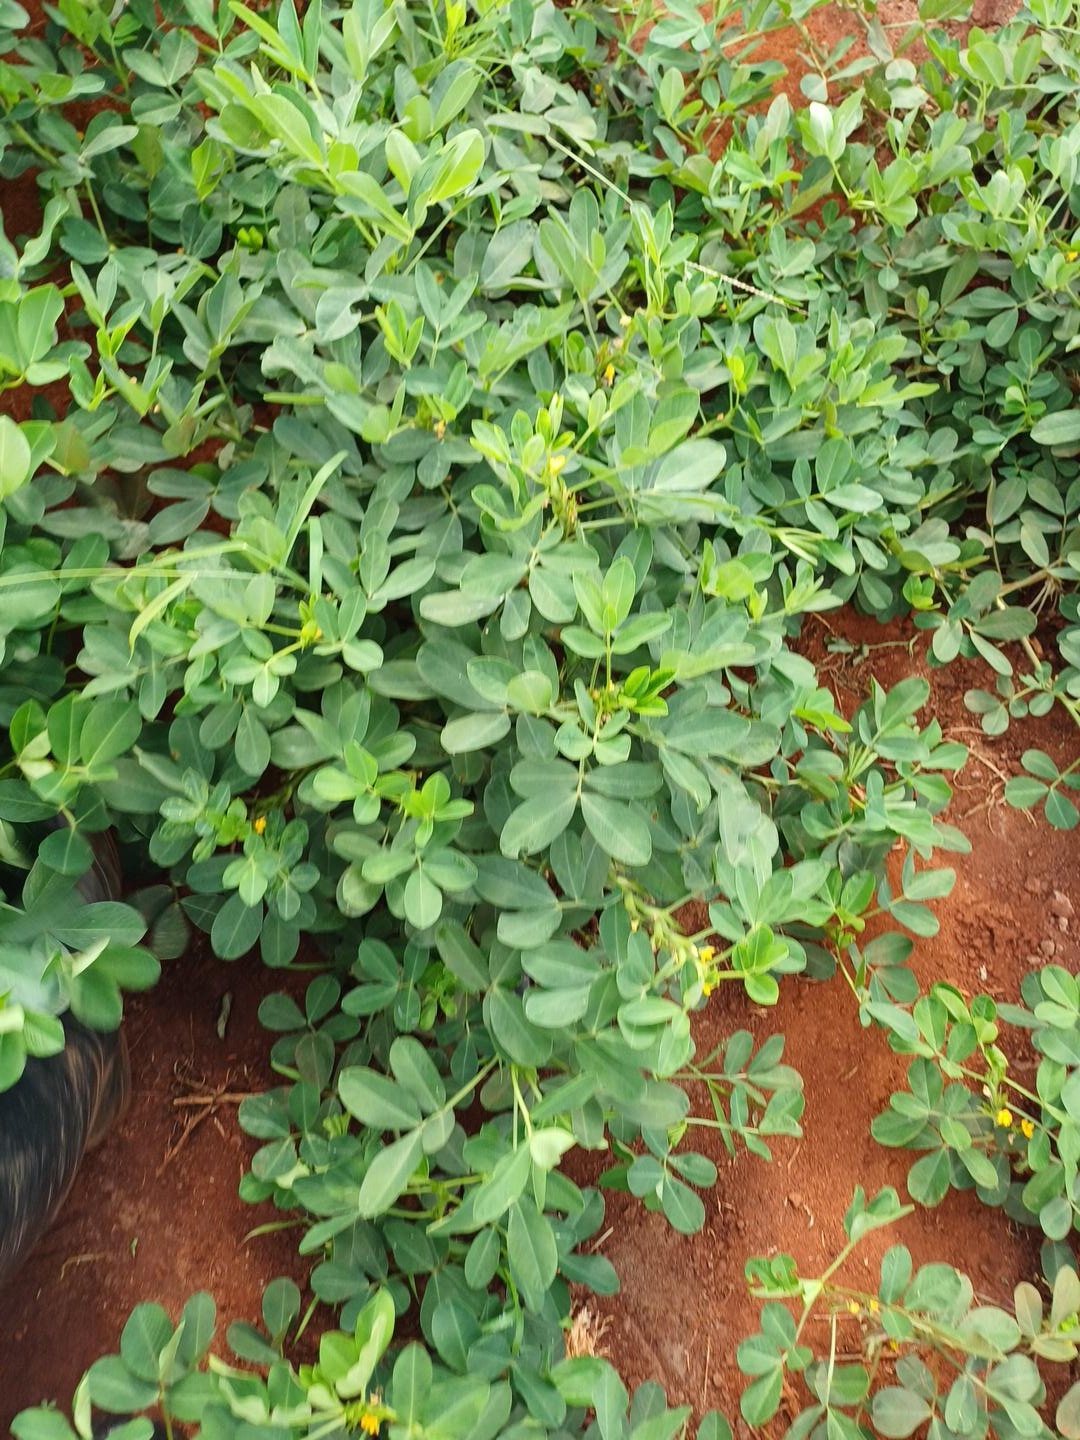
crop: groundnut
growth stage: pegging
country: Kenya
